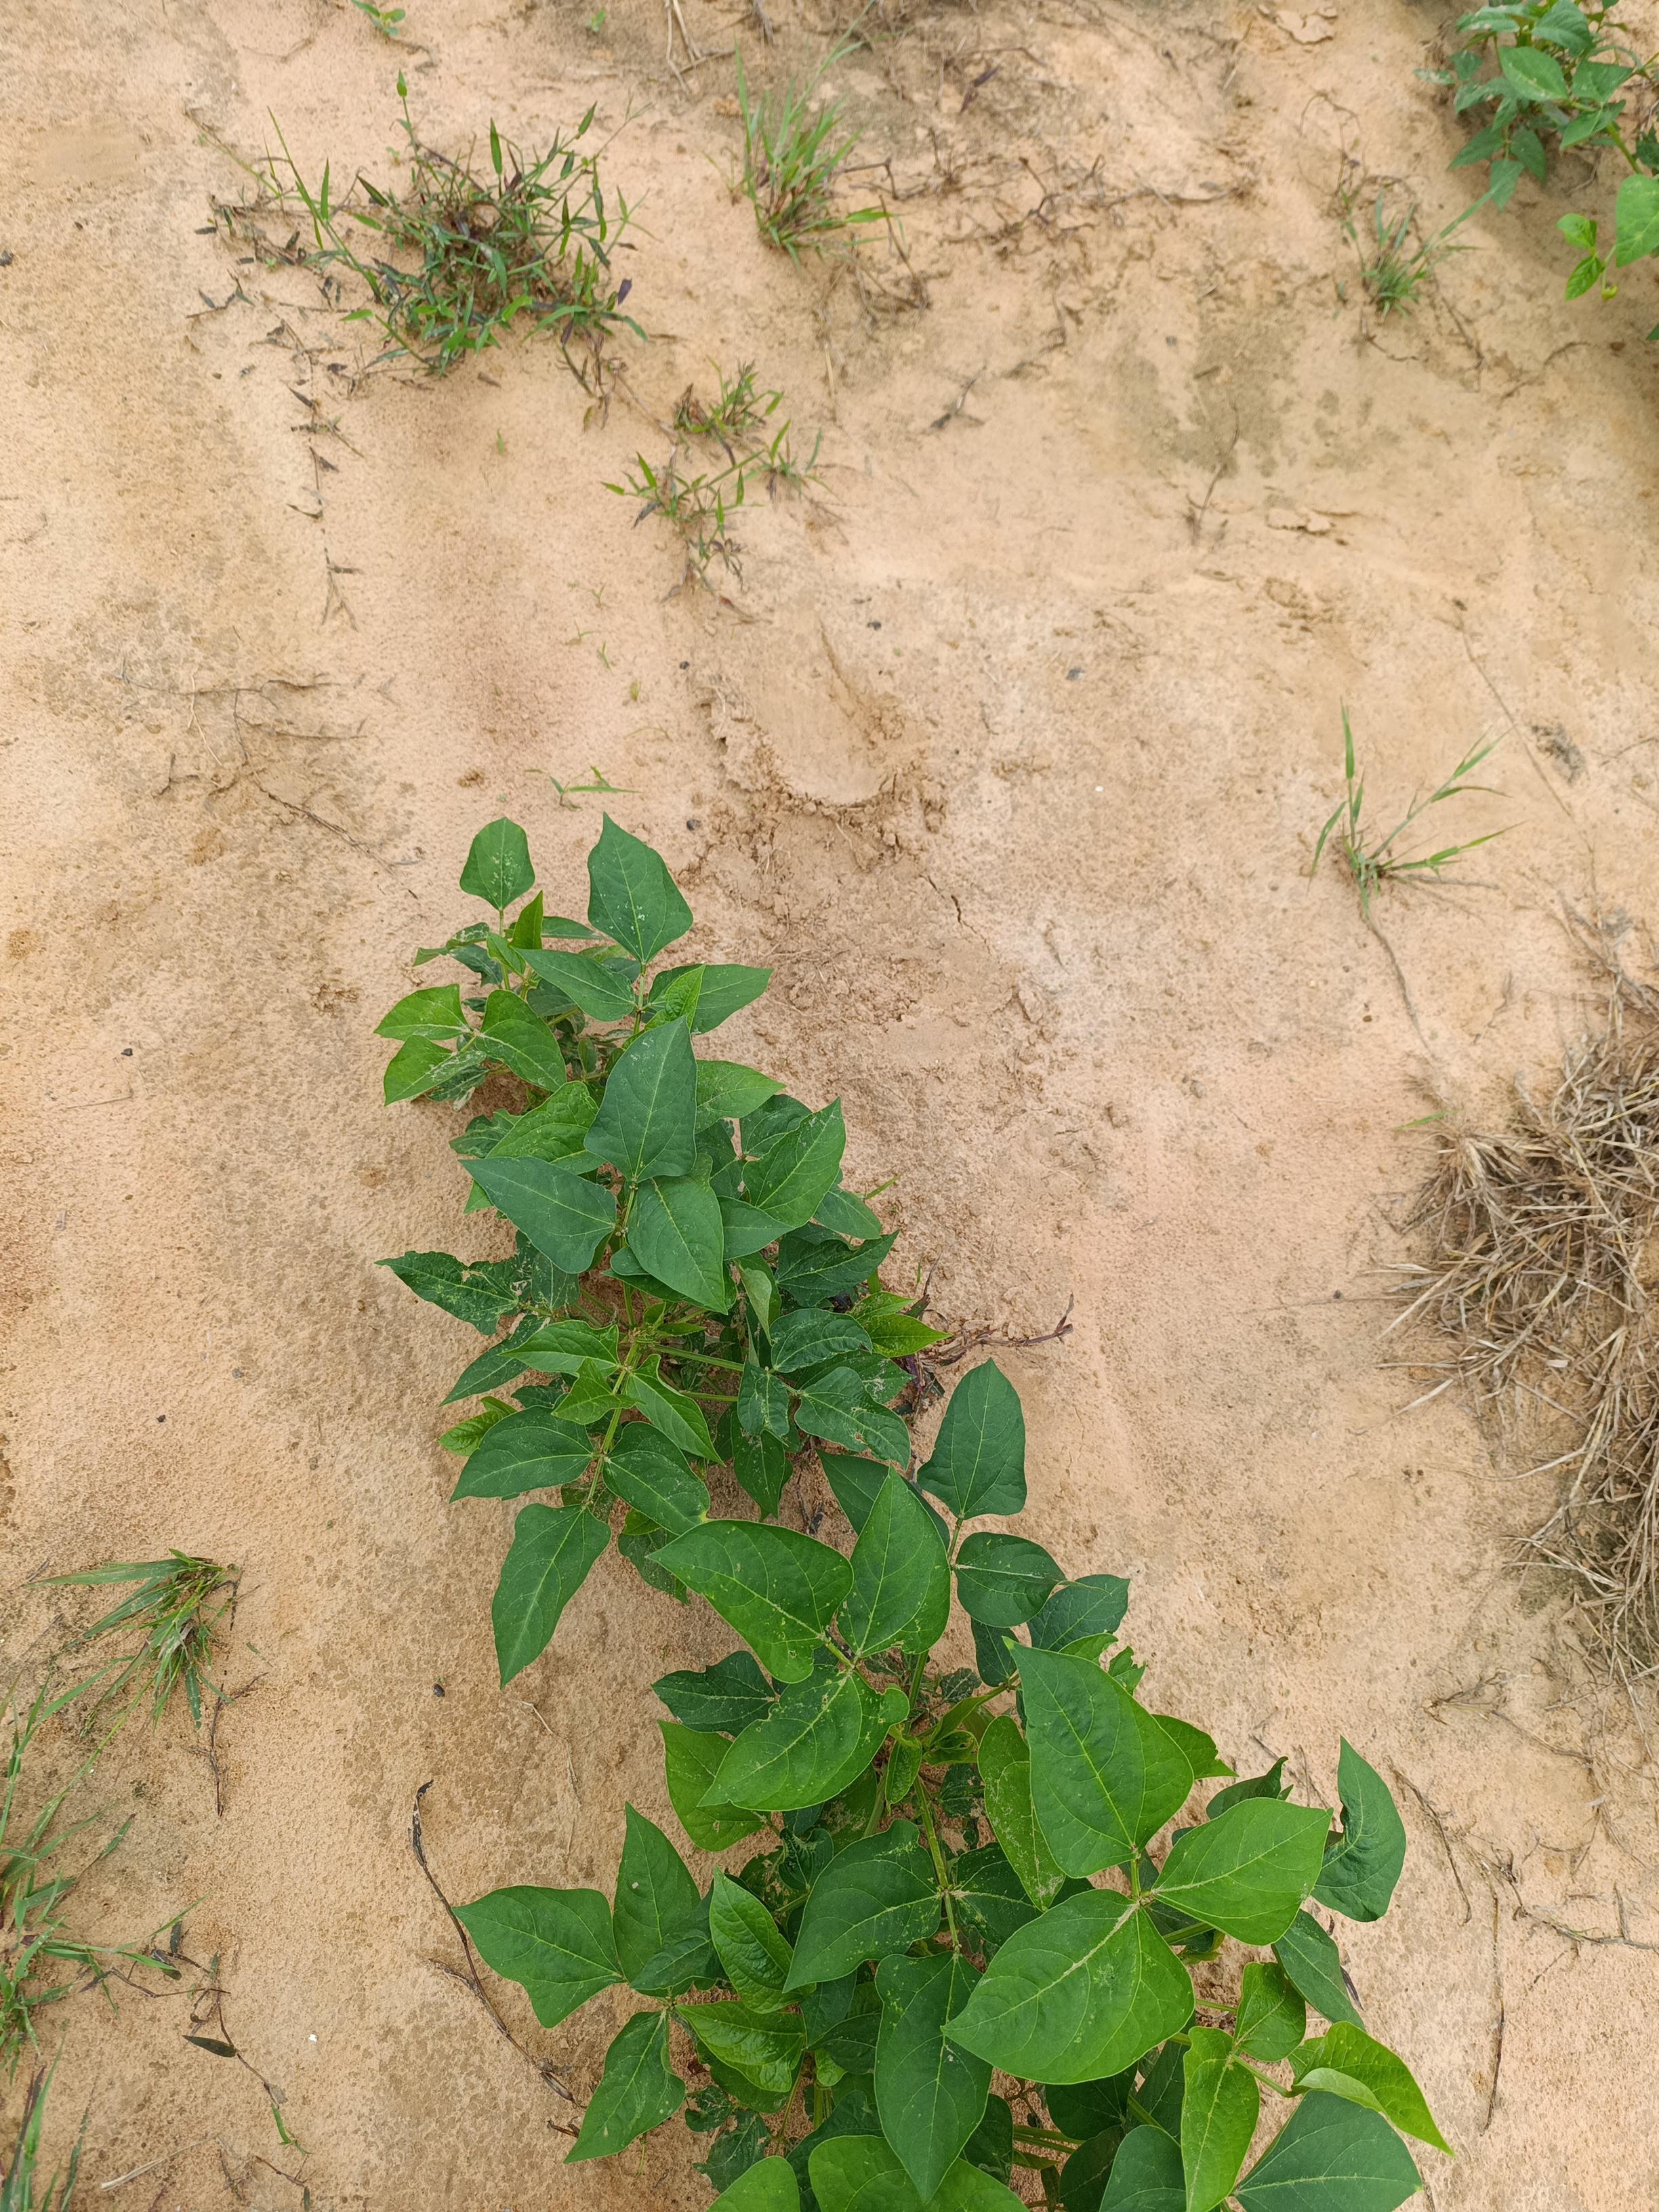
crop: cowpea
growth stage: emergence
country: Nigeria
